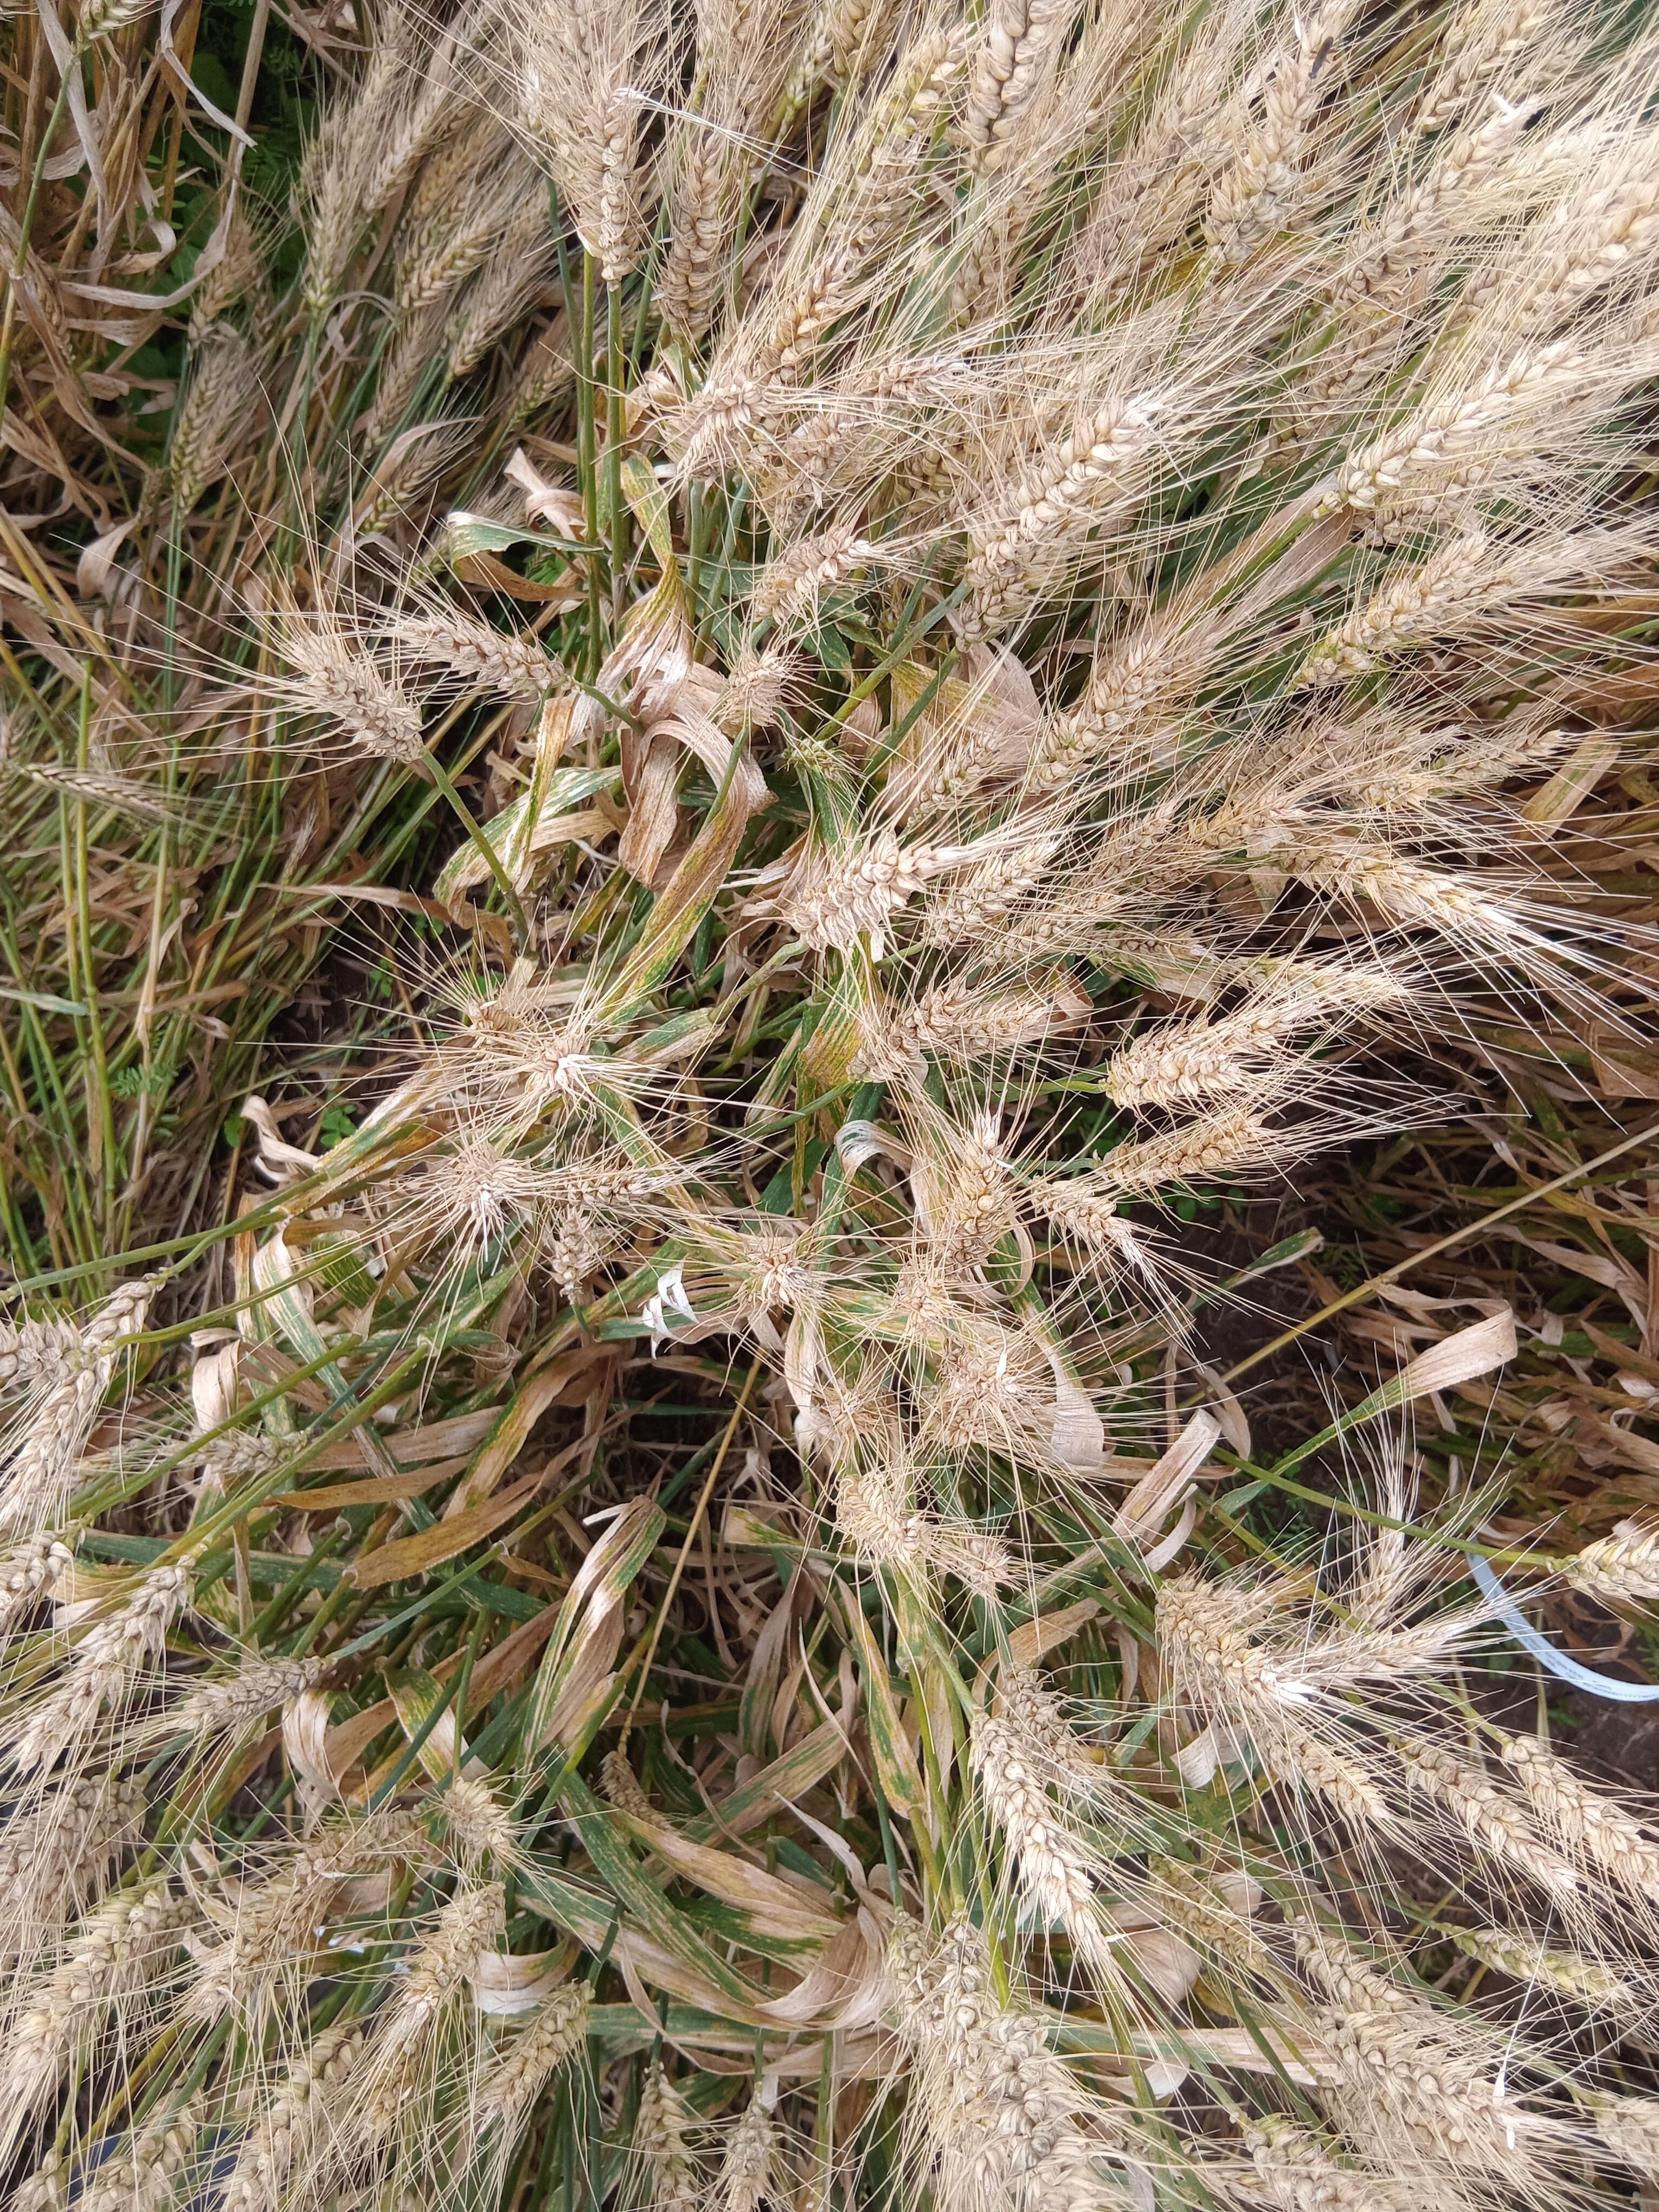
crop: wheat
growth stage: maturity
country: Kenya
